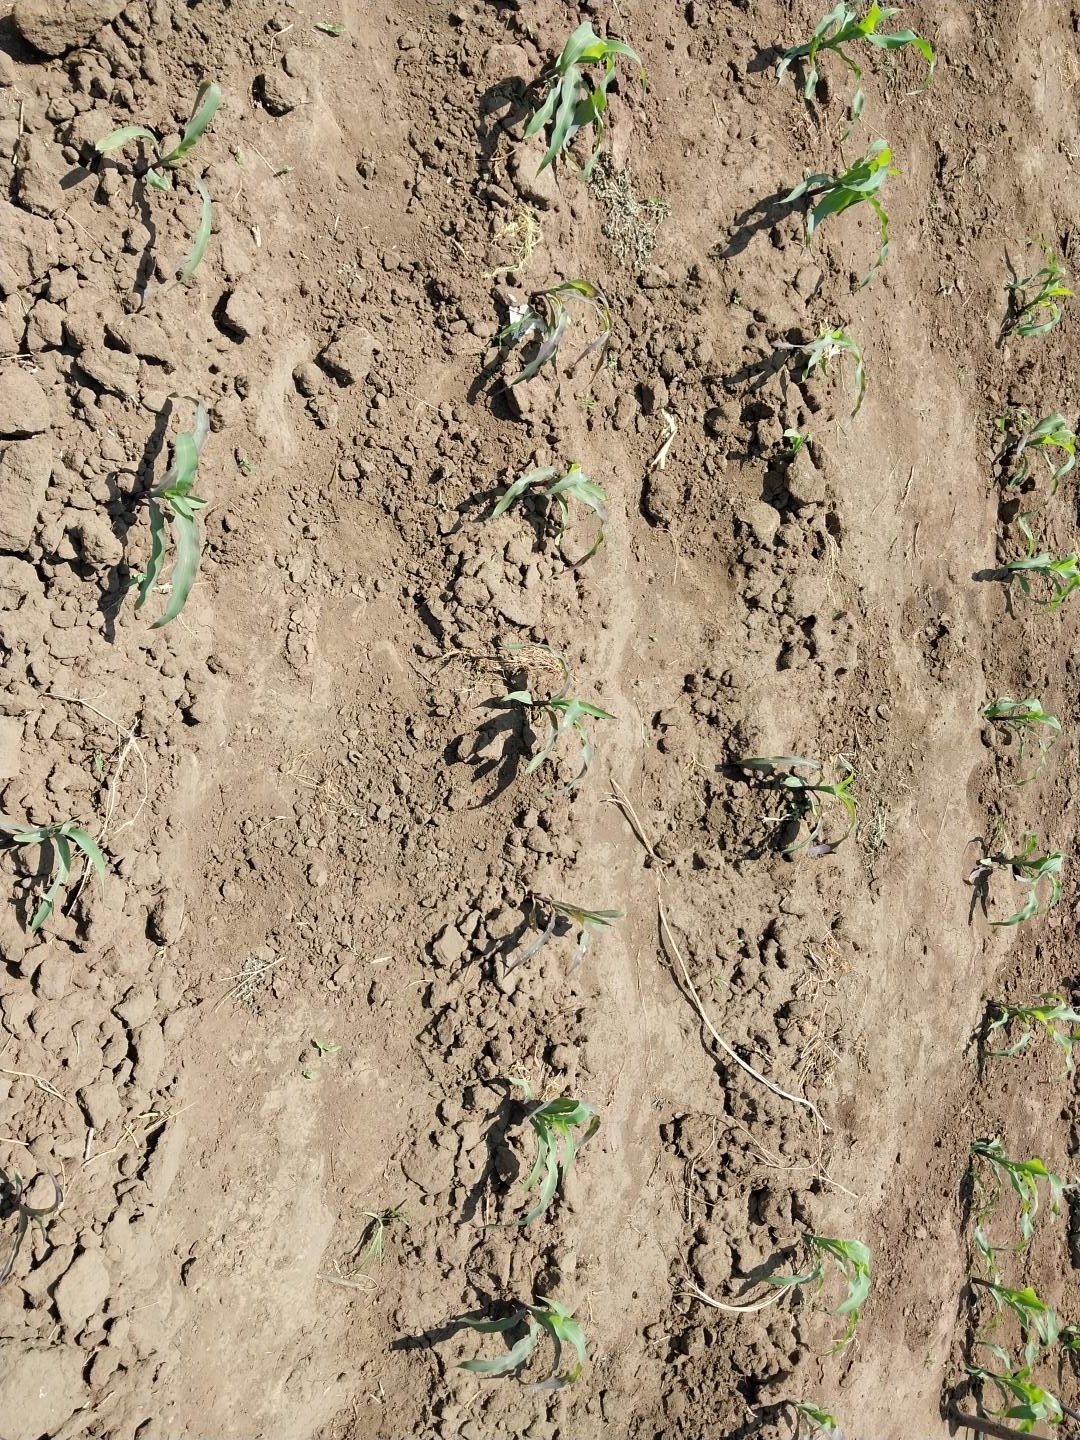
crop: maize
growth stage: vegetative
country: Tanzania
